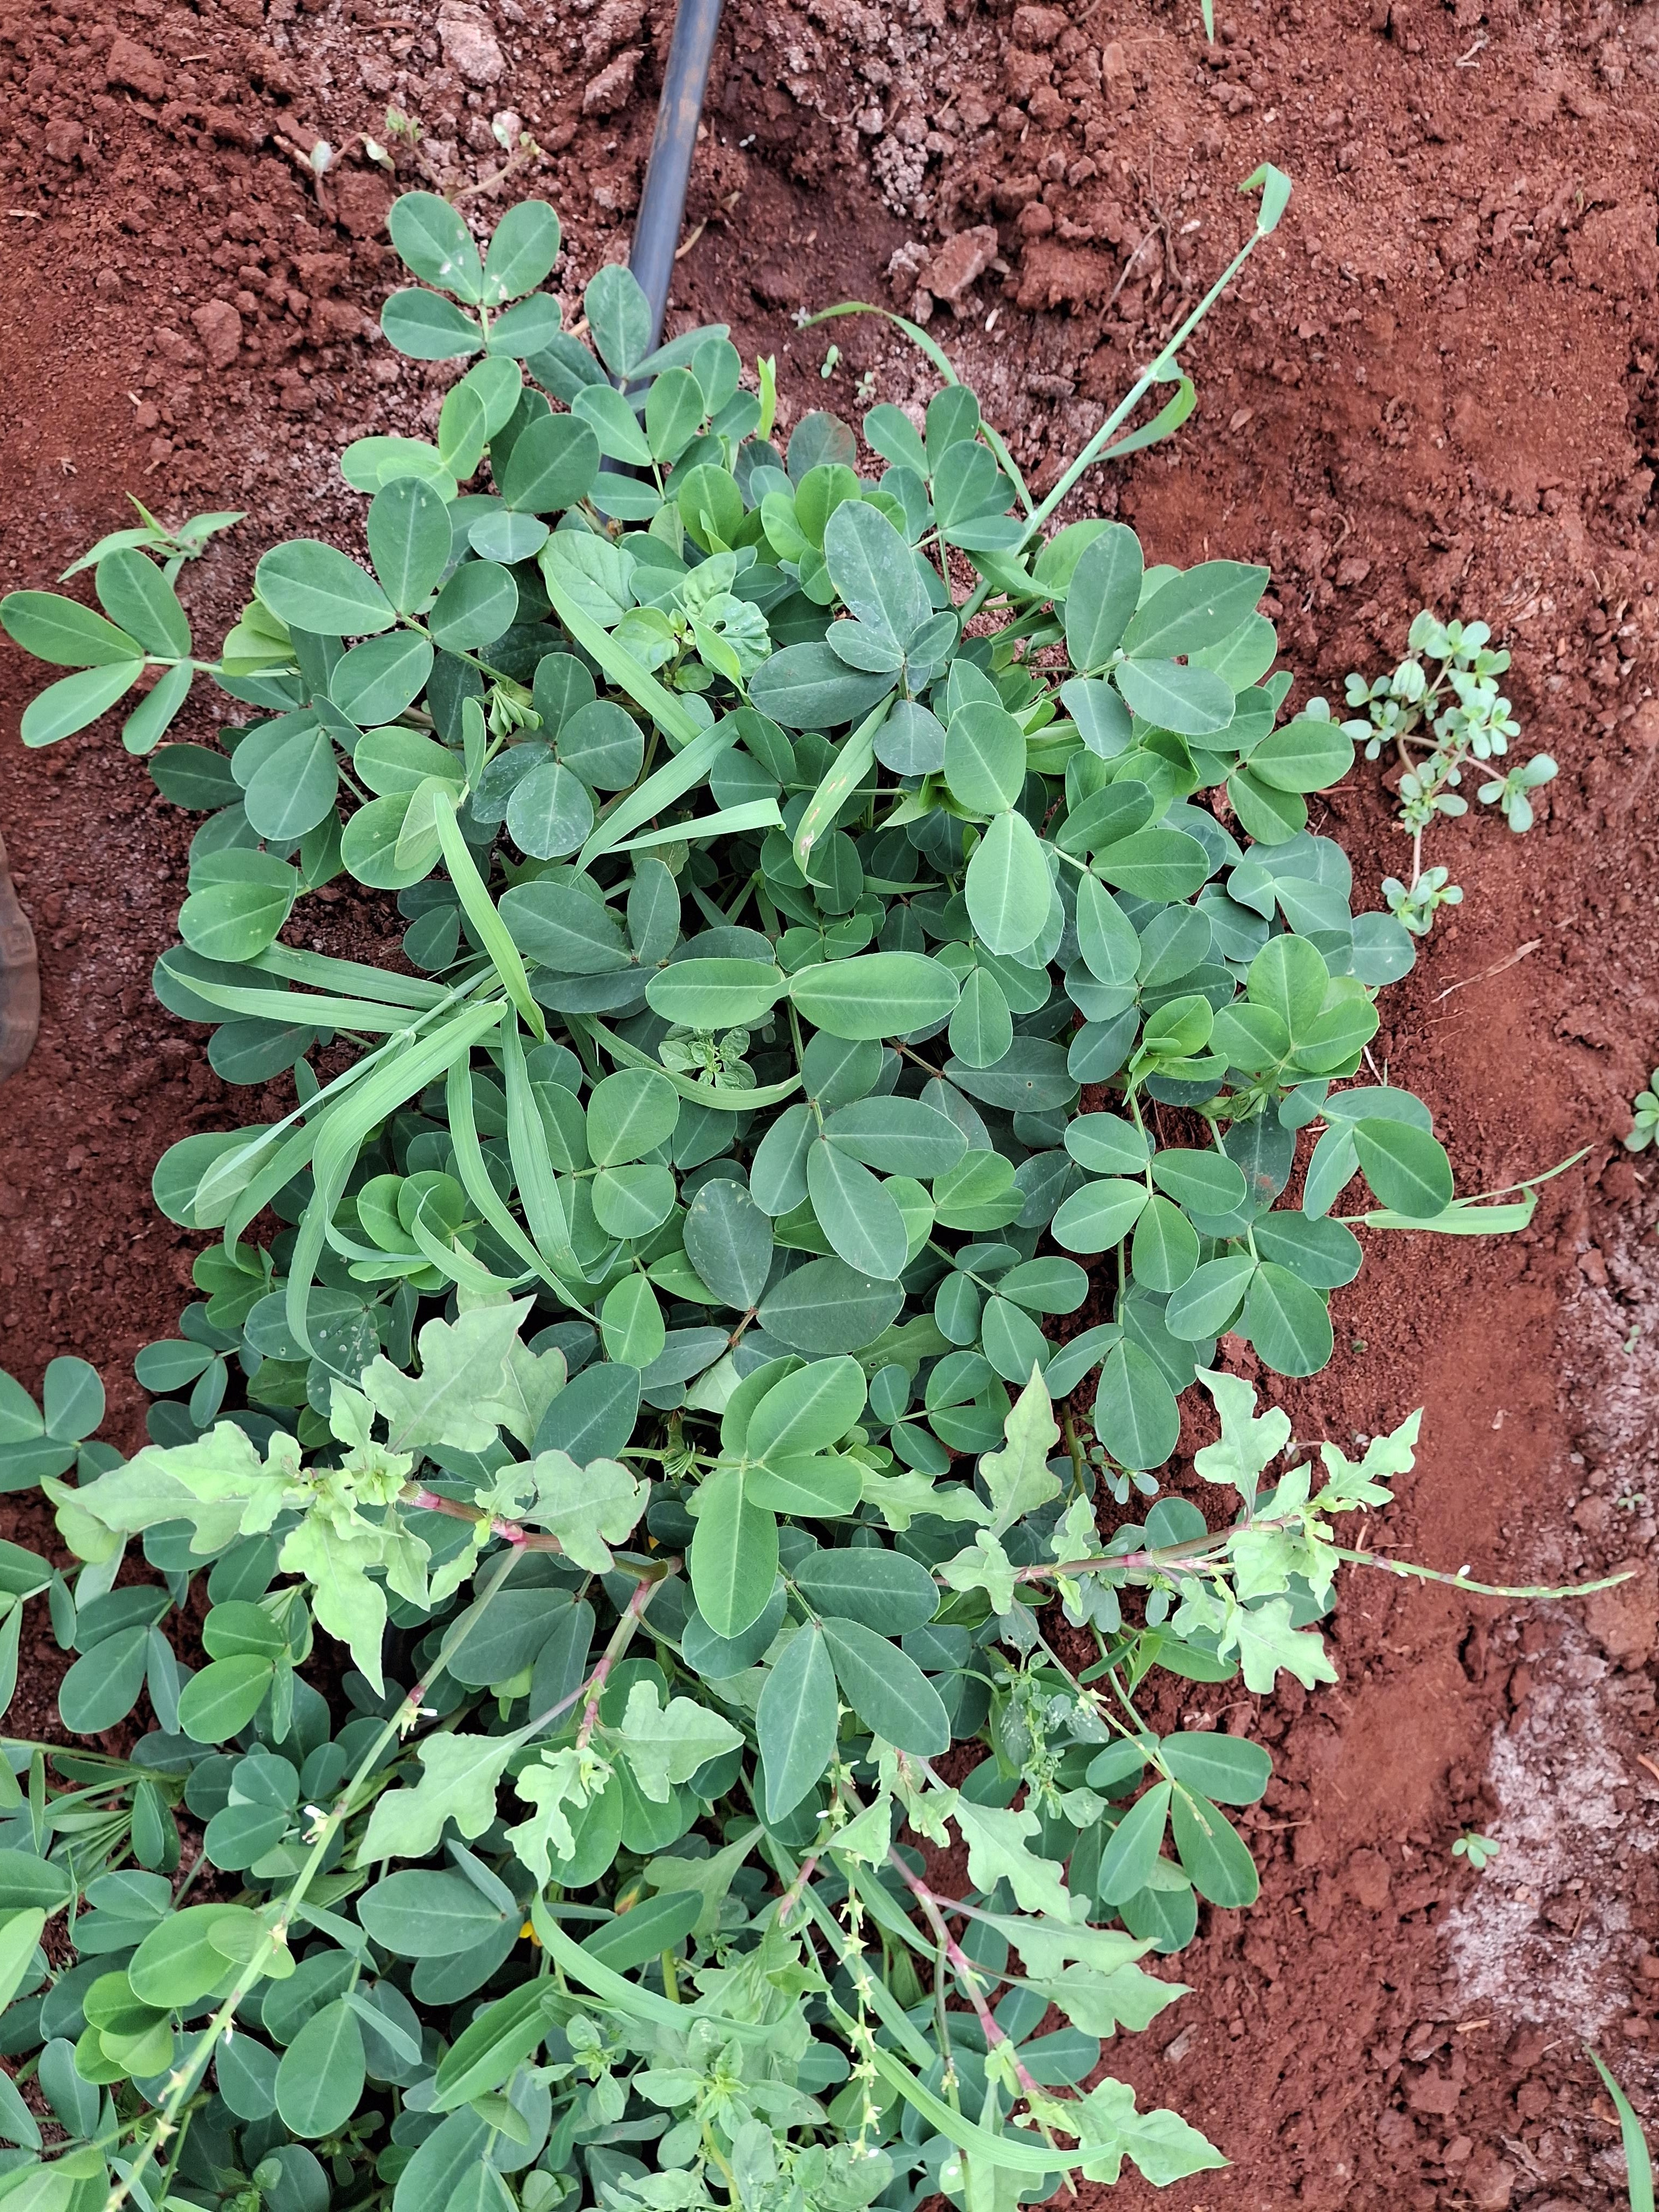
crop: groundnut
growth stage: flowering
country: Kenya
